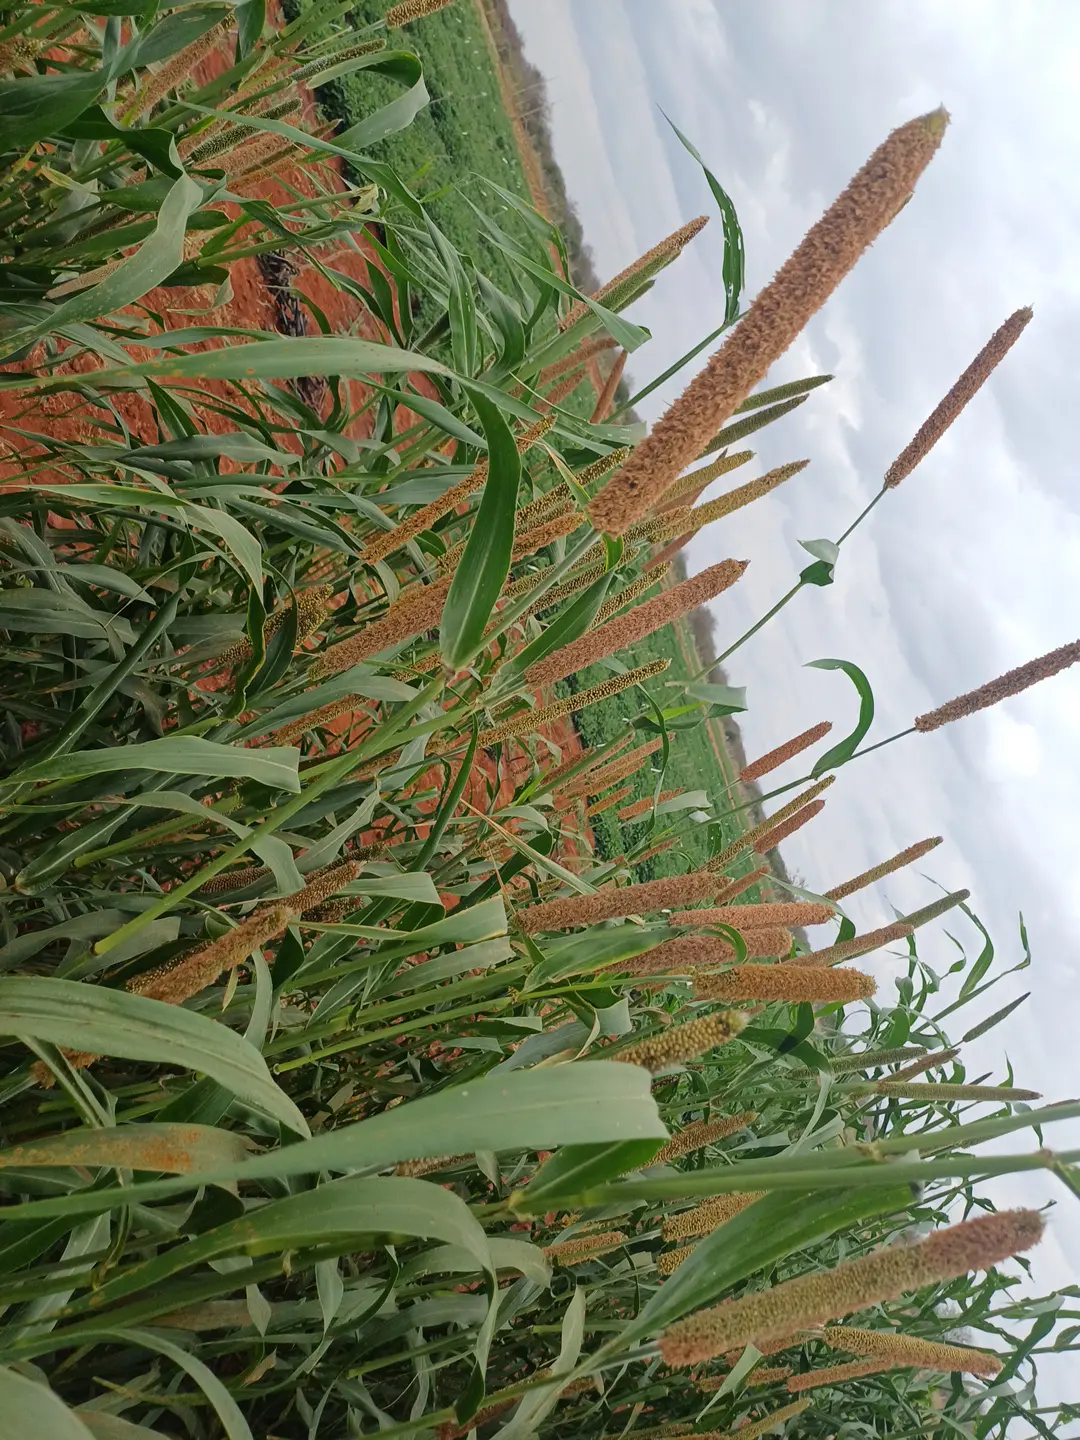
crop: pearl millet
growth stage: filling grain
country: Kenya
